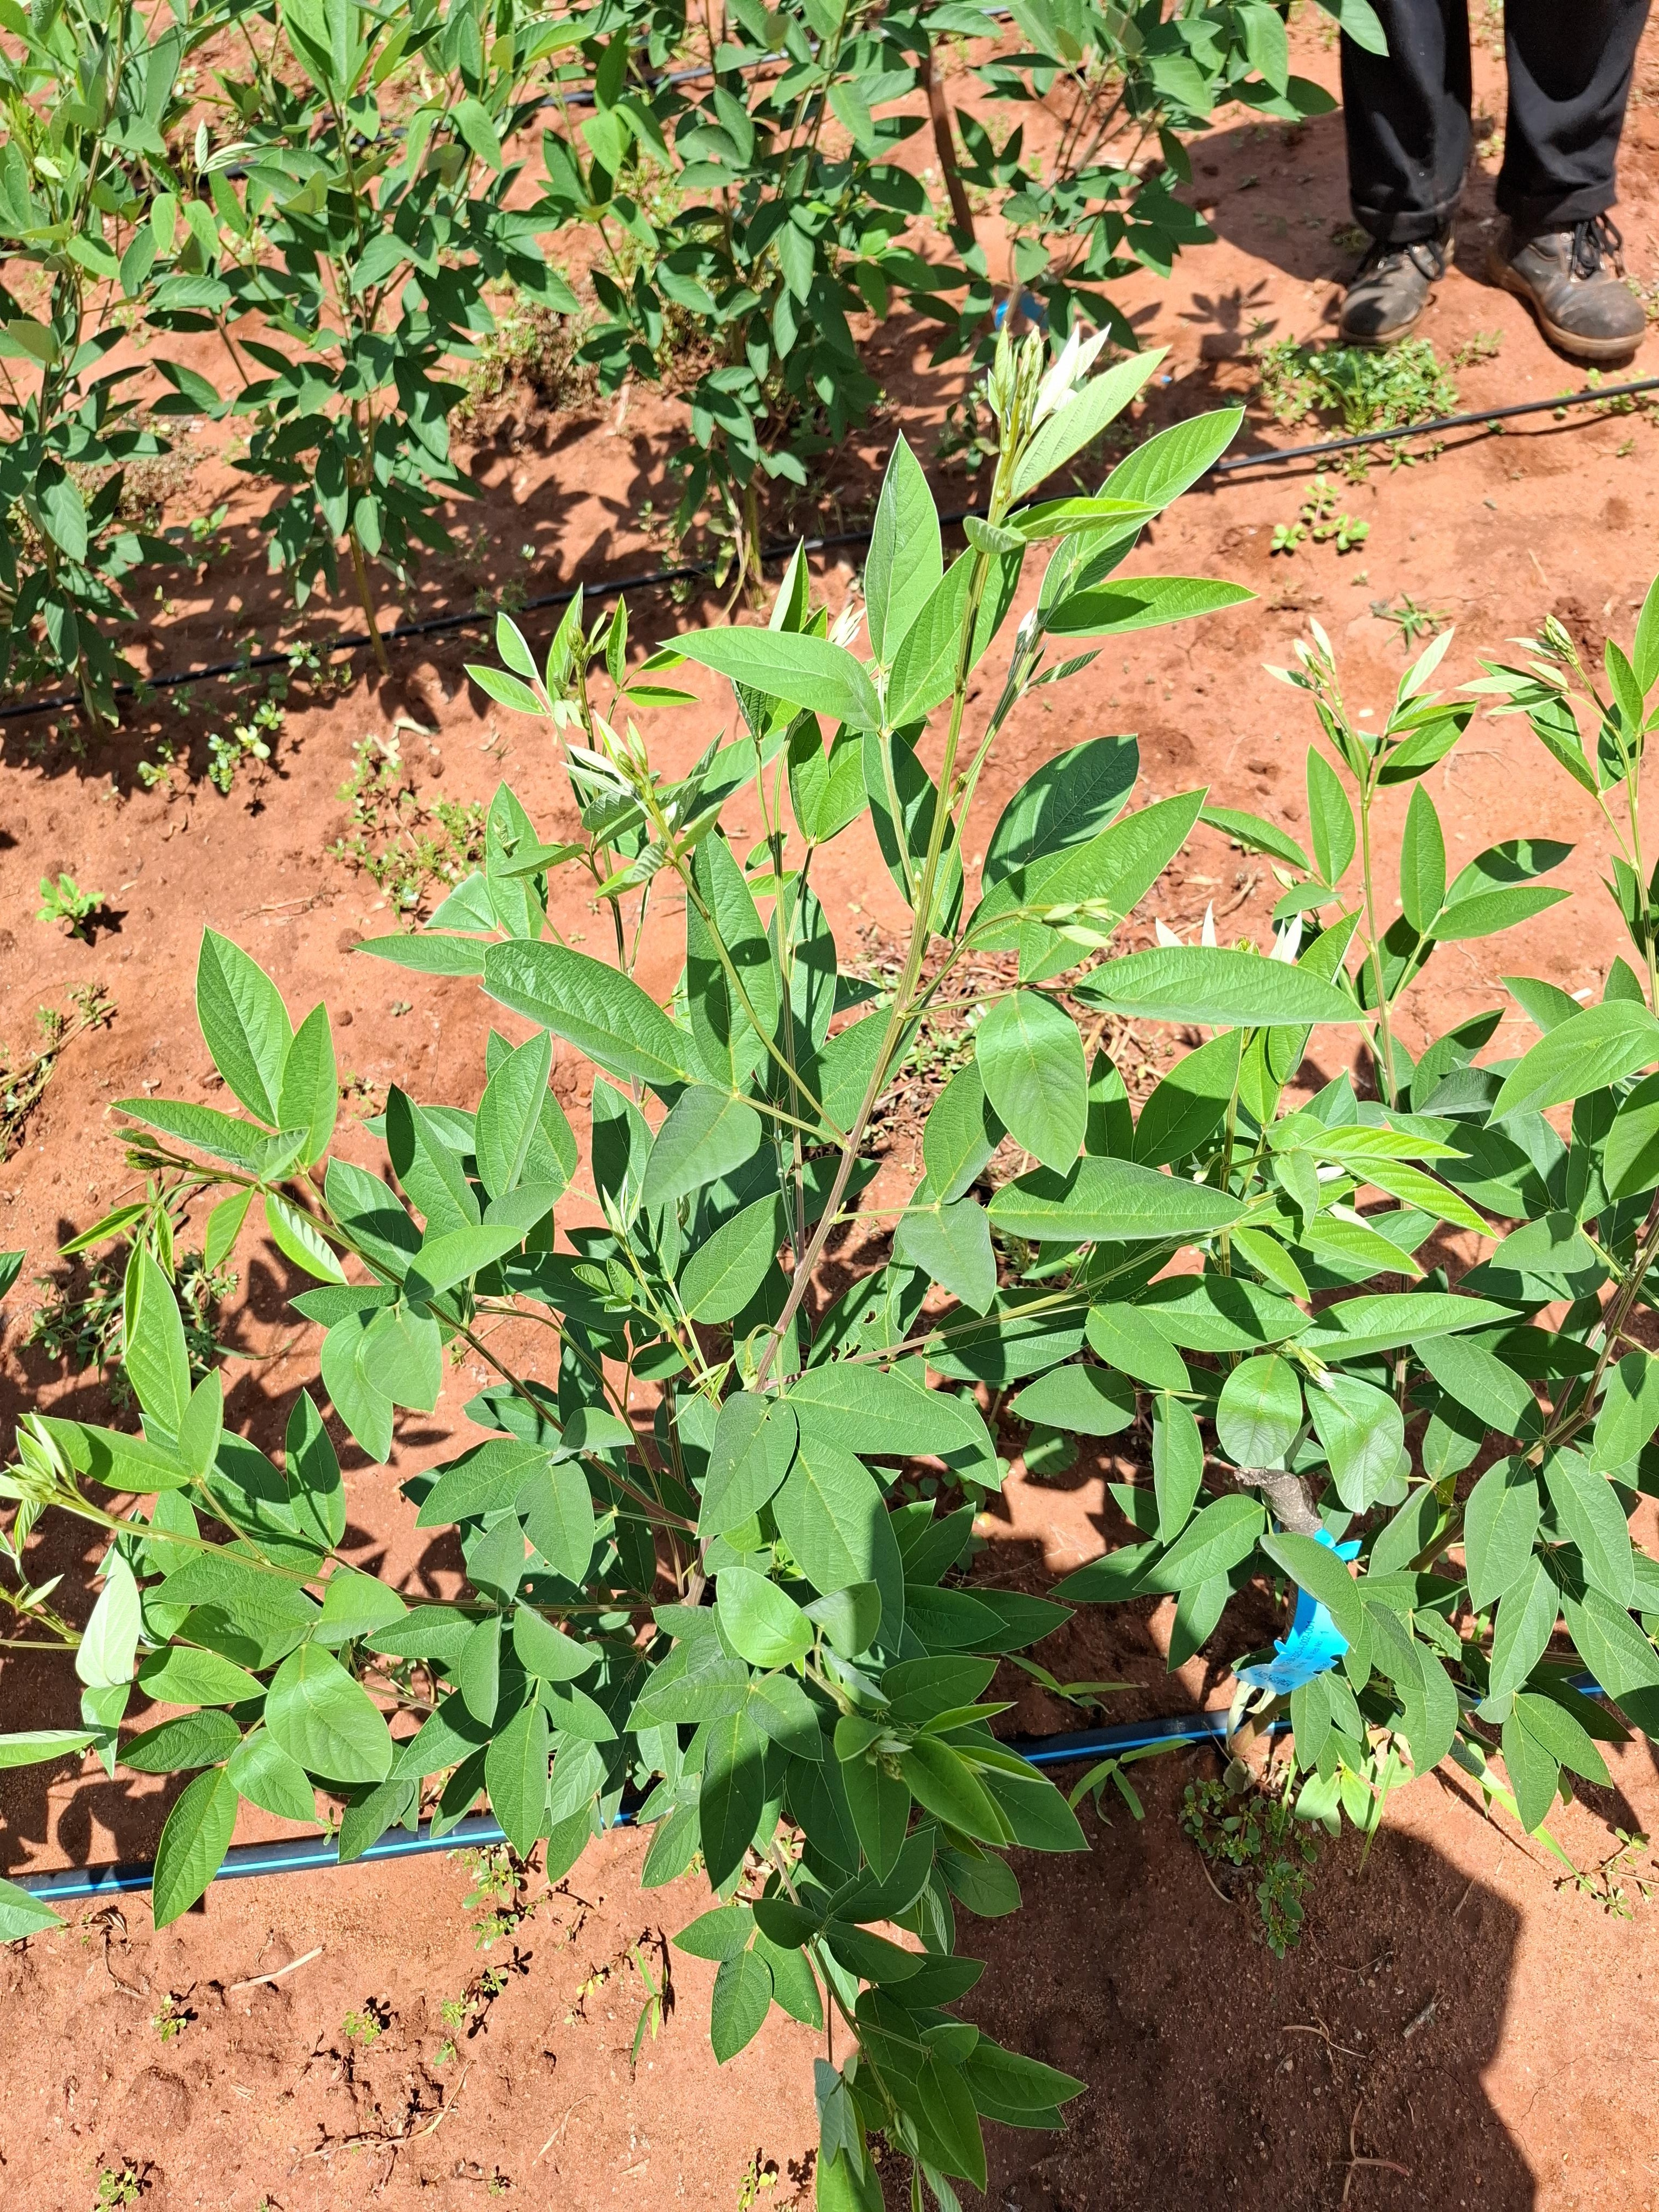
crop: pigeonpea
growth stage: flowering
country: Kenya
